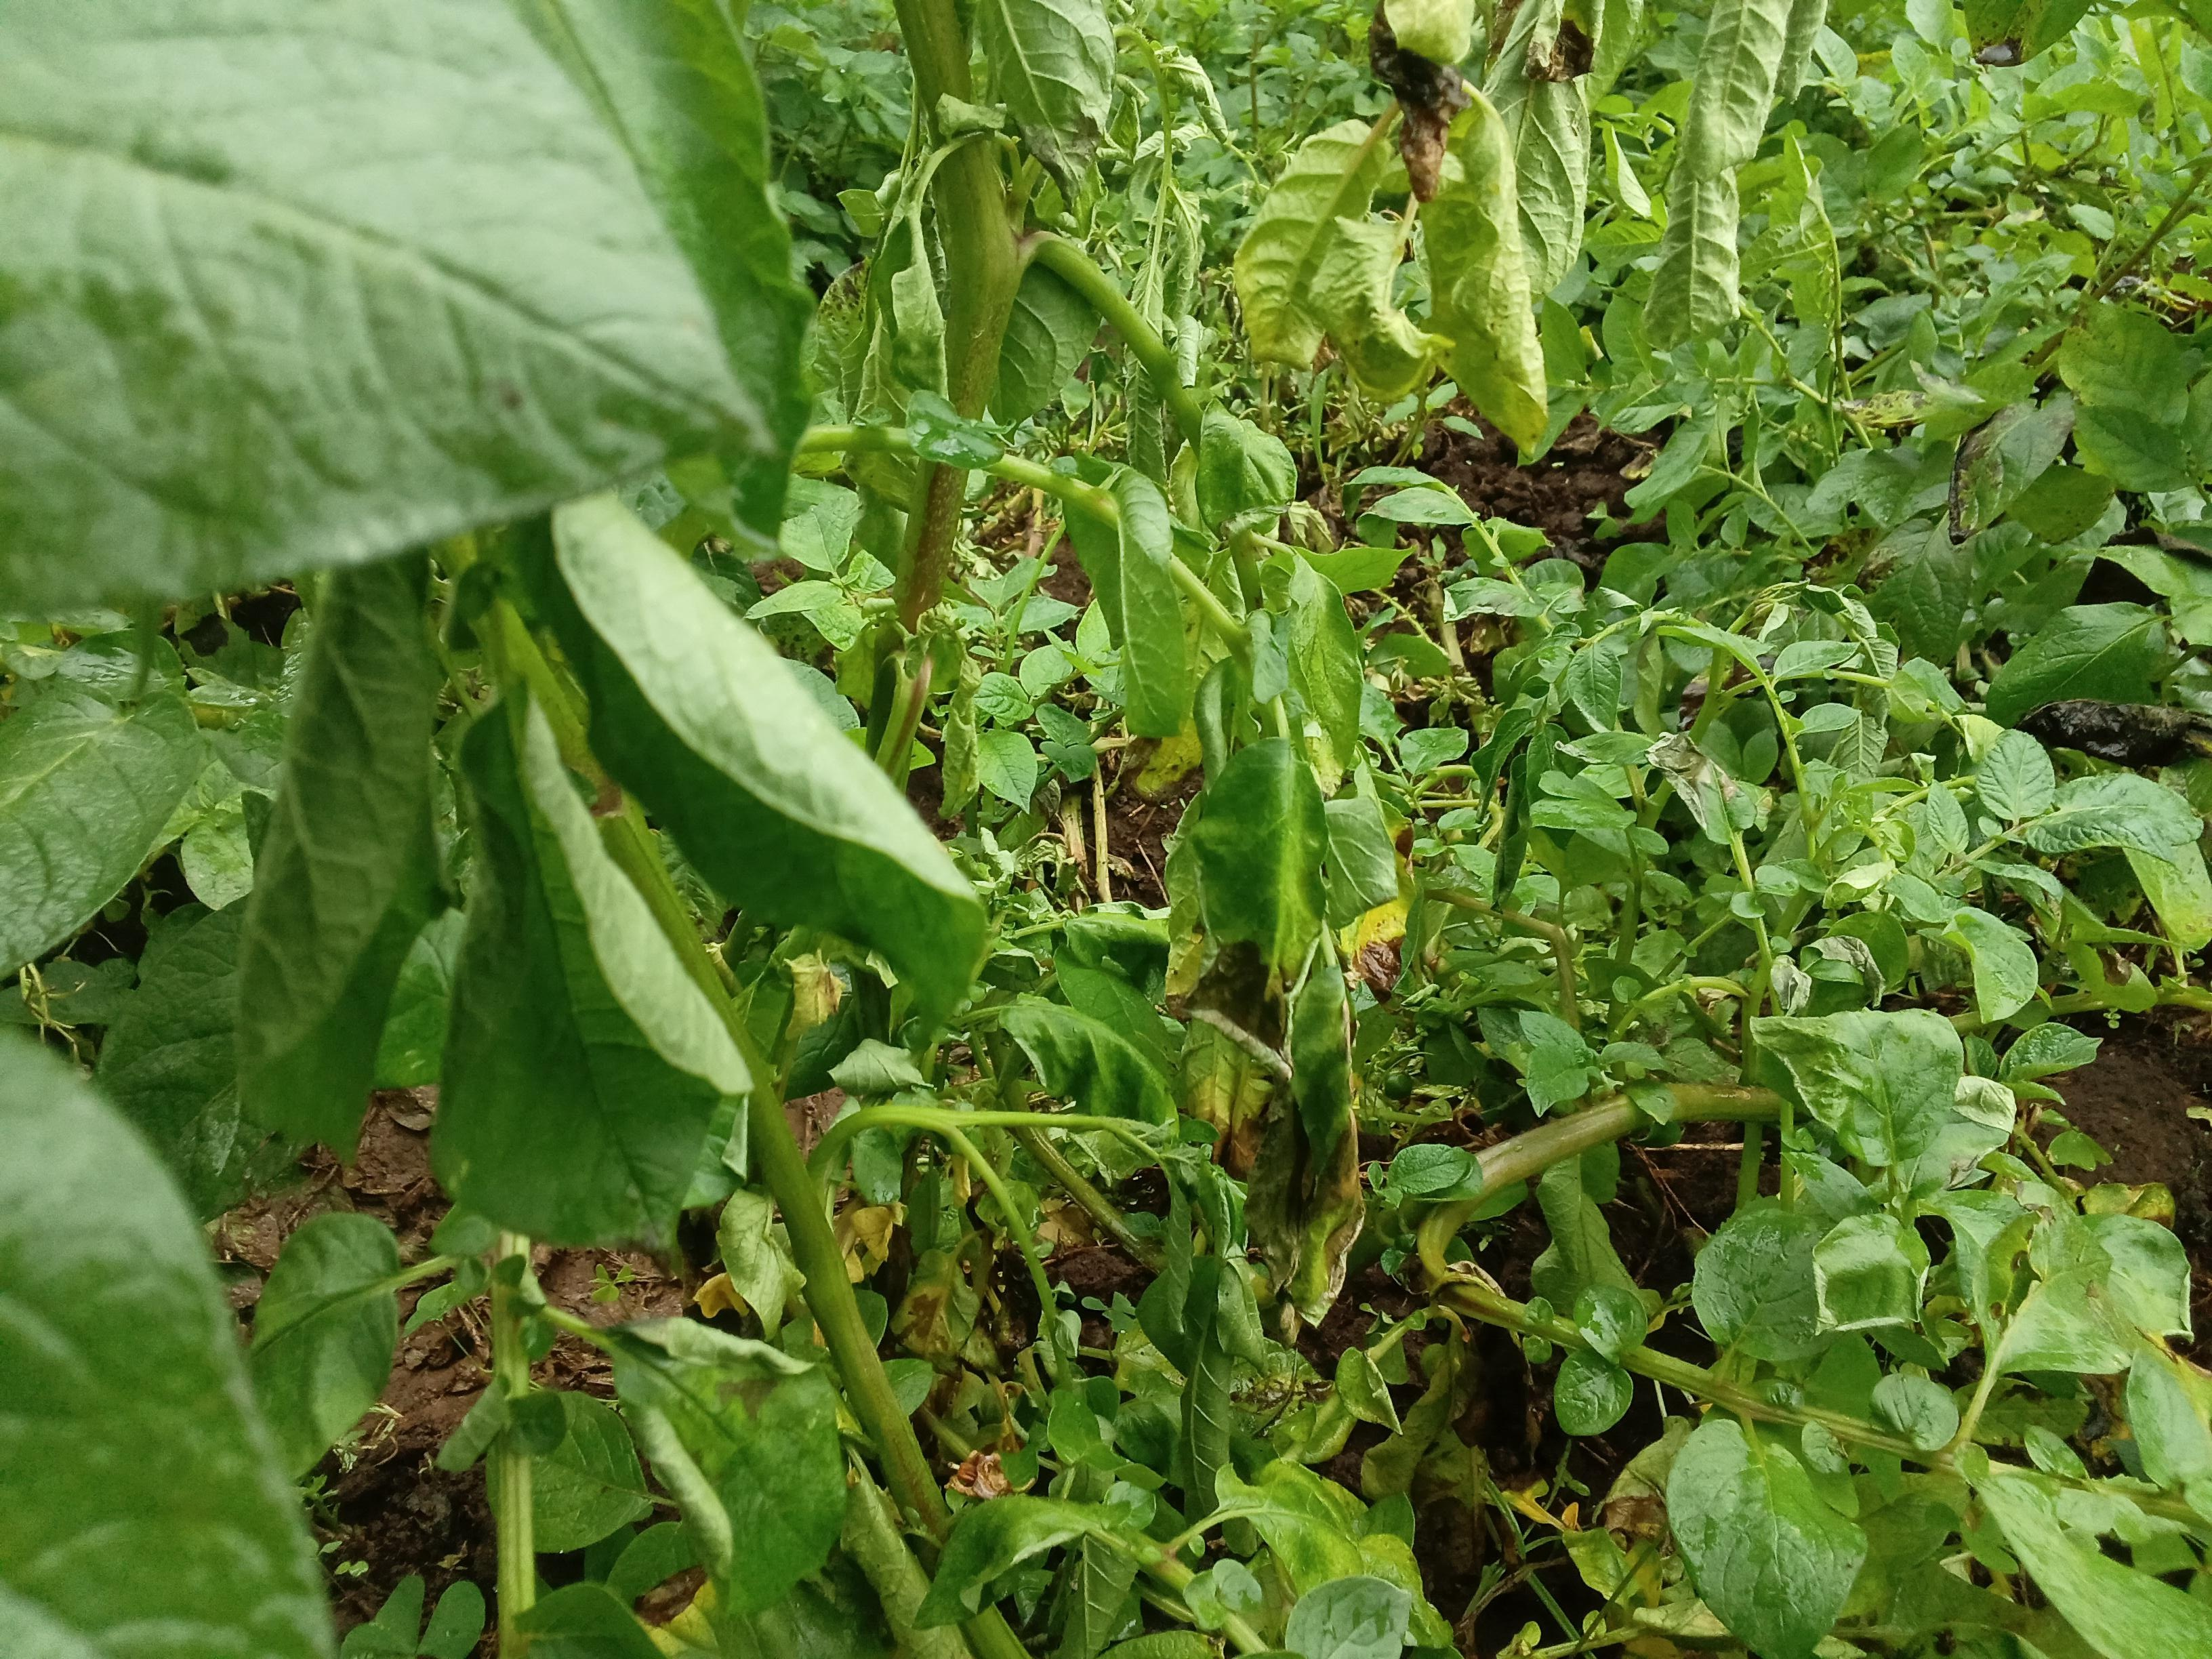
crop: potato
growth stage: vegetative
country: Kenya
